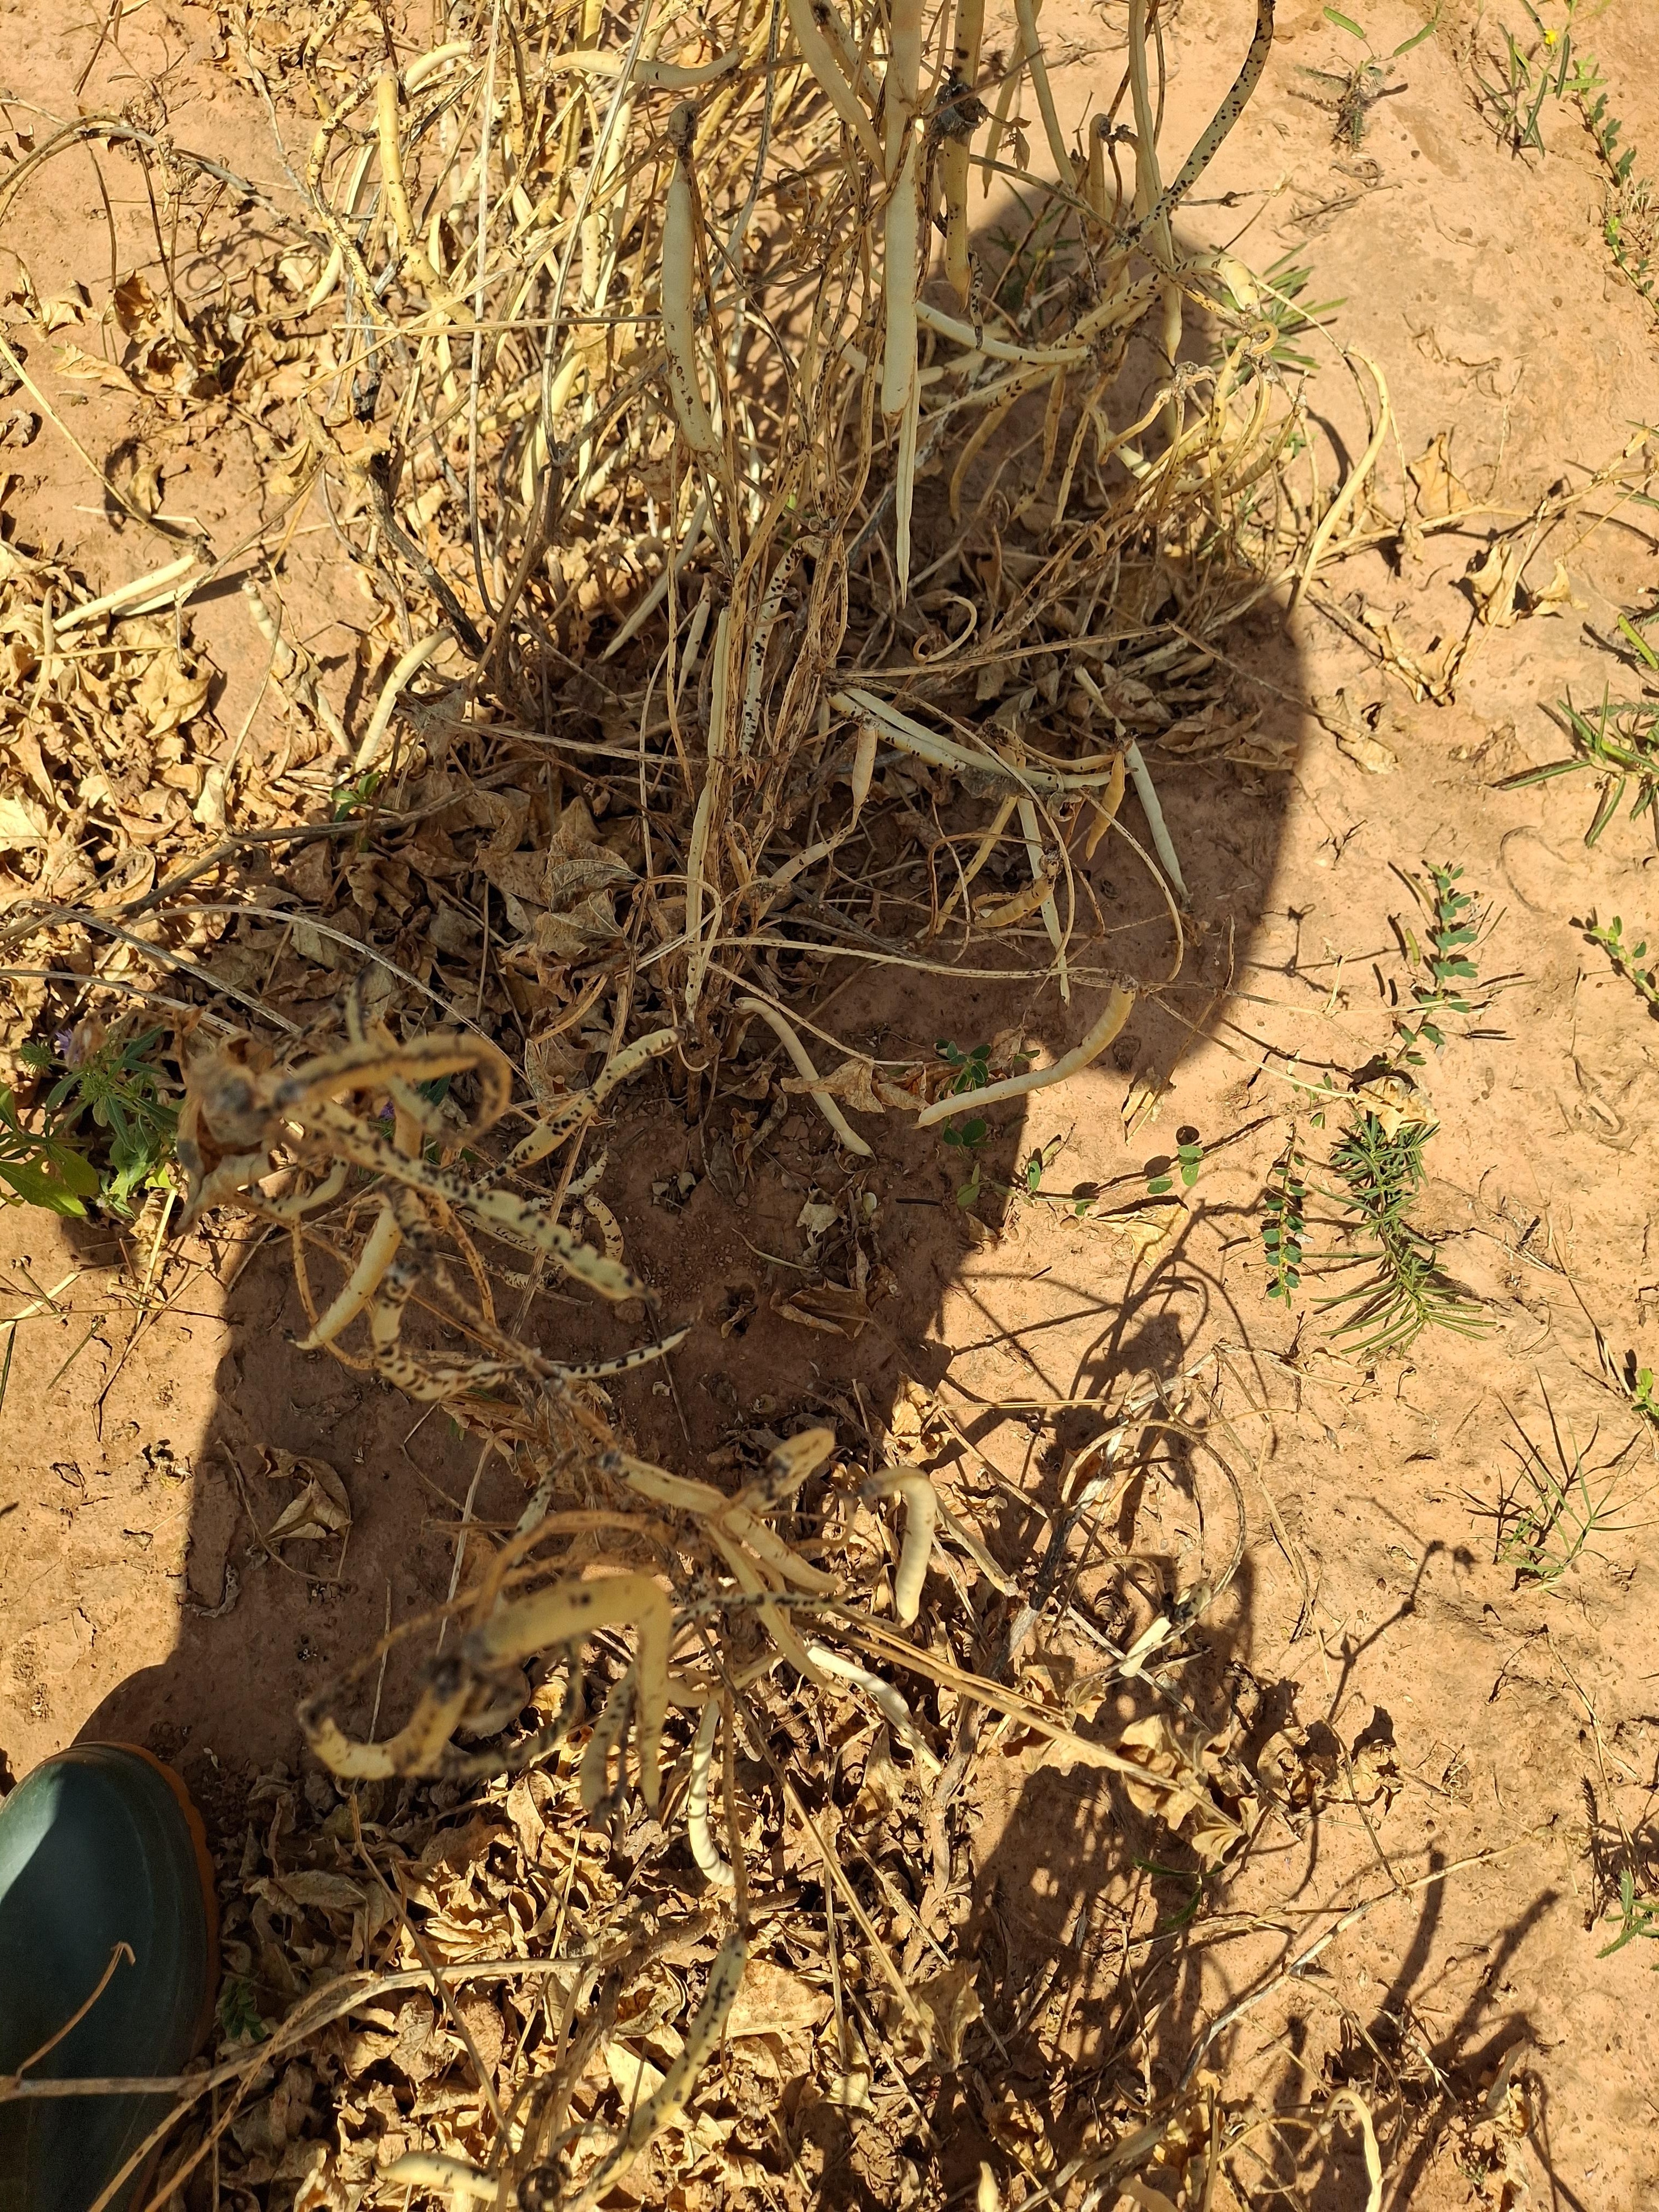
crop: cowpea
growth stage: maturity
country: Nigeria
